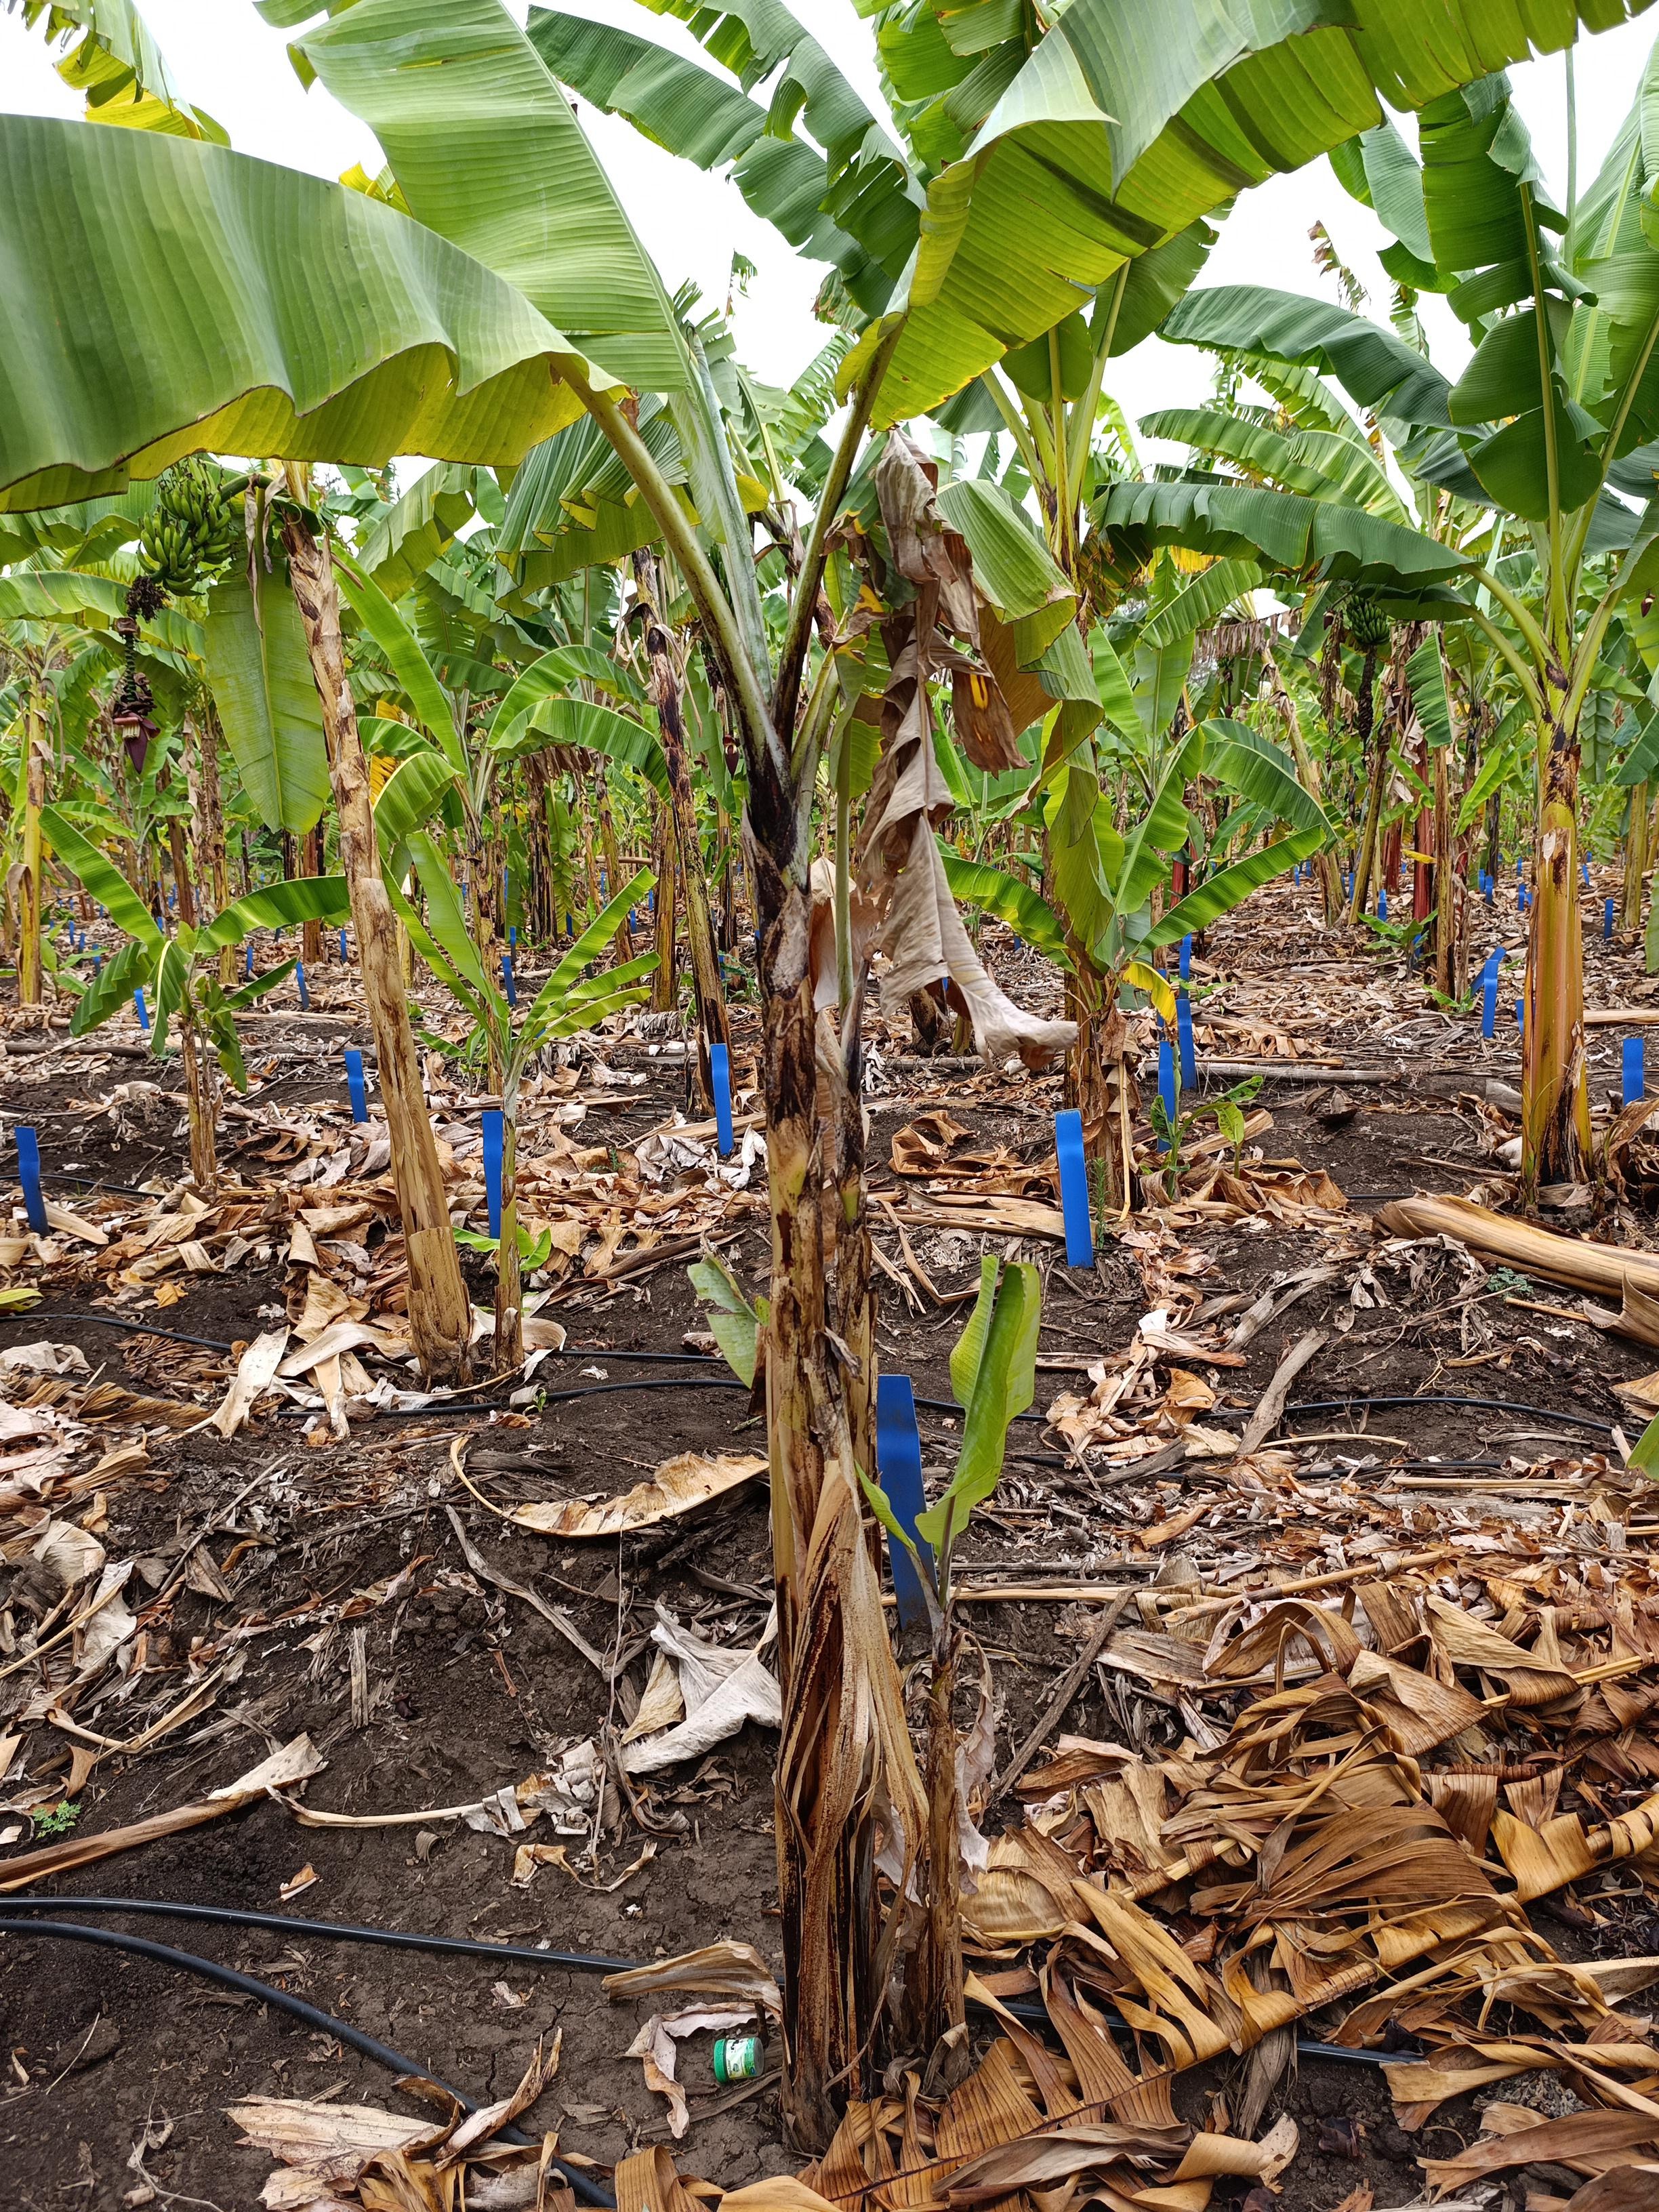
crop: banana
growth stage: vegetative
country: Tanzania
